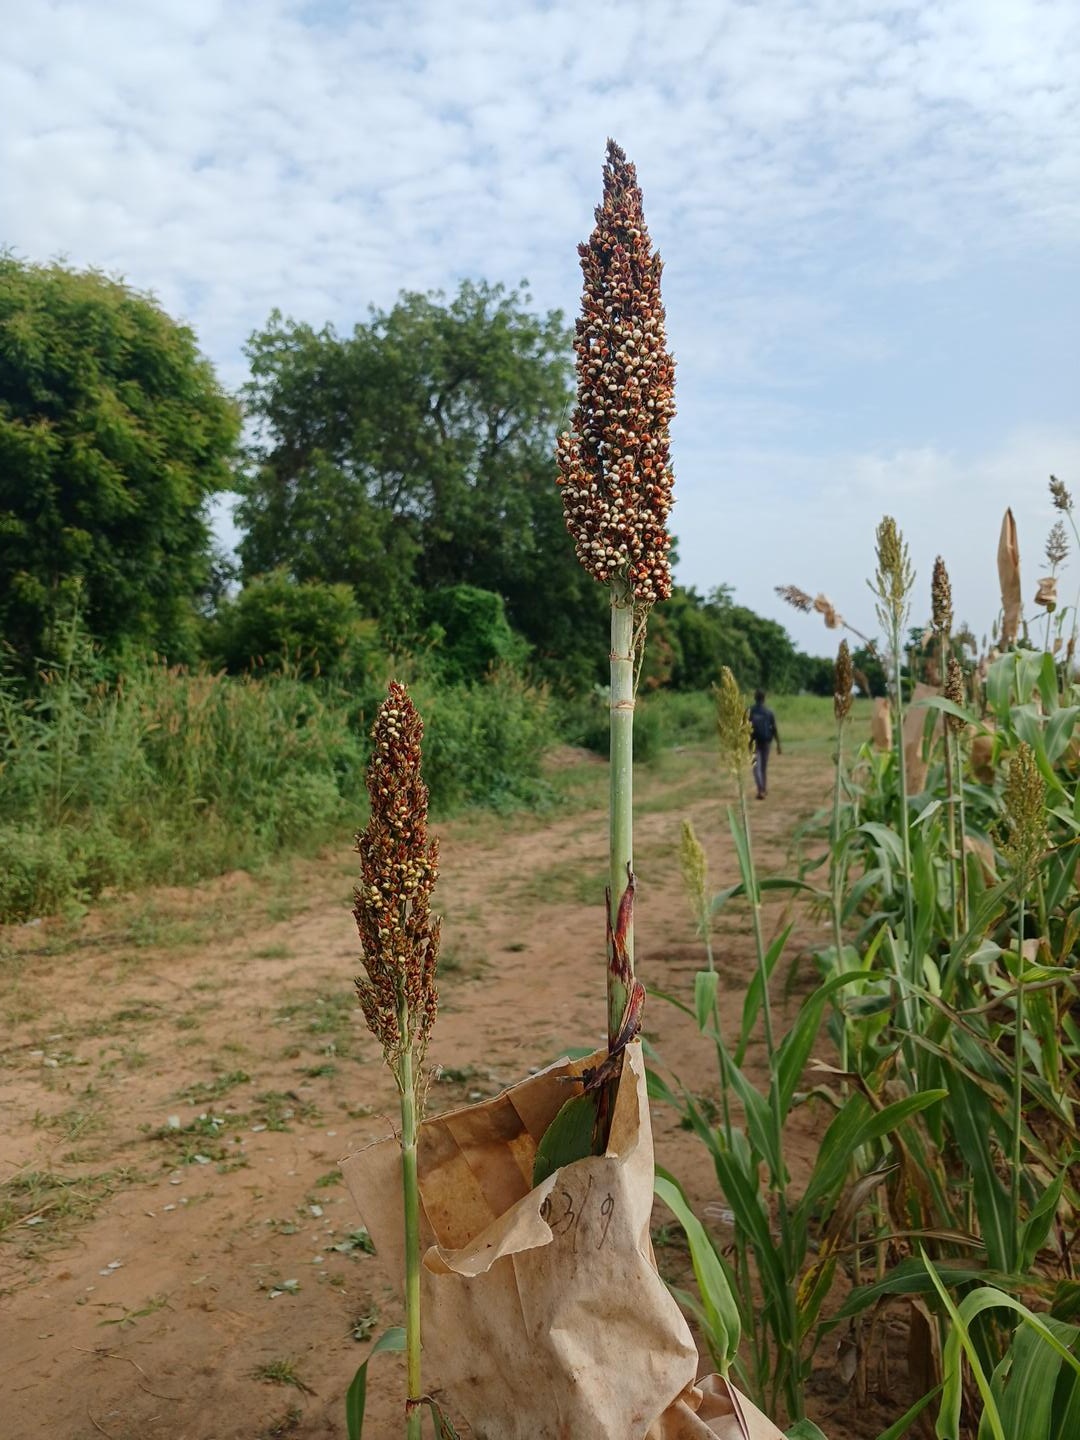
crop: sorghum
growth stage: filling grain
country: Senegal
